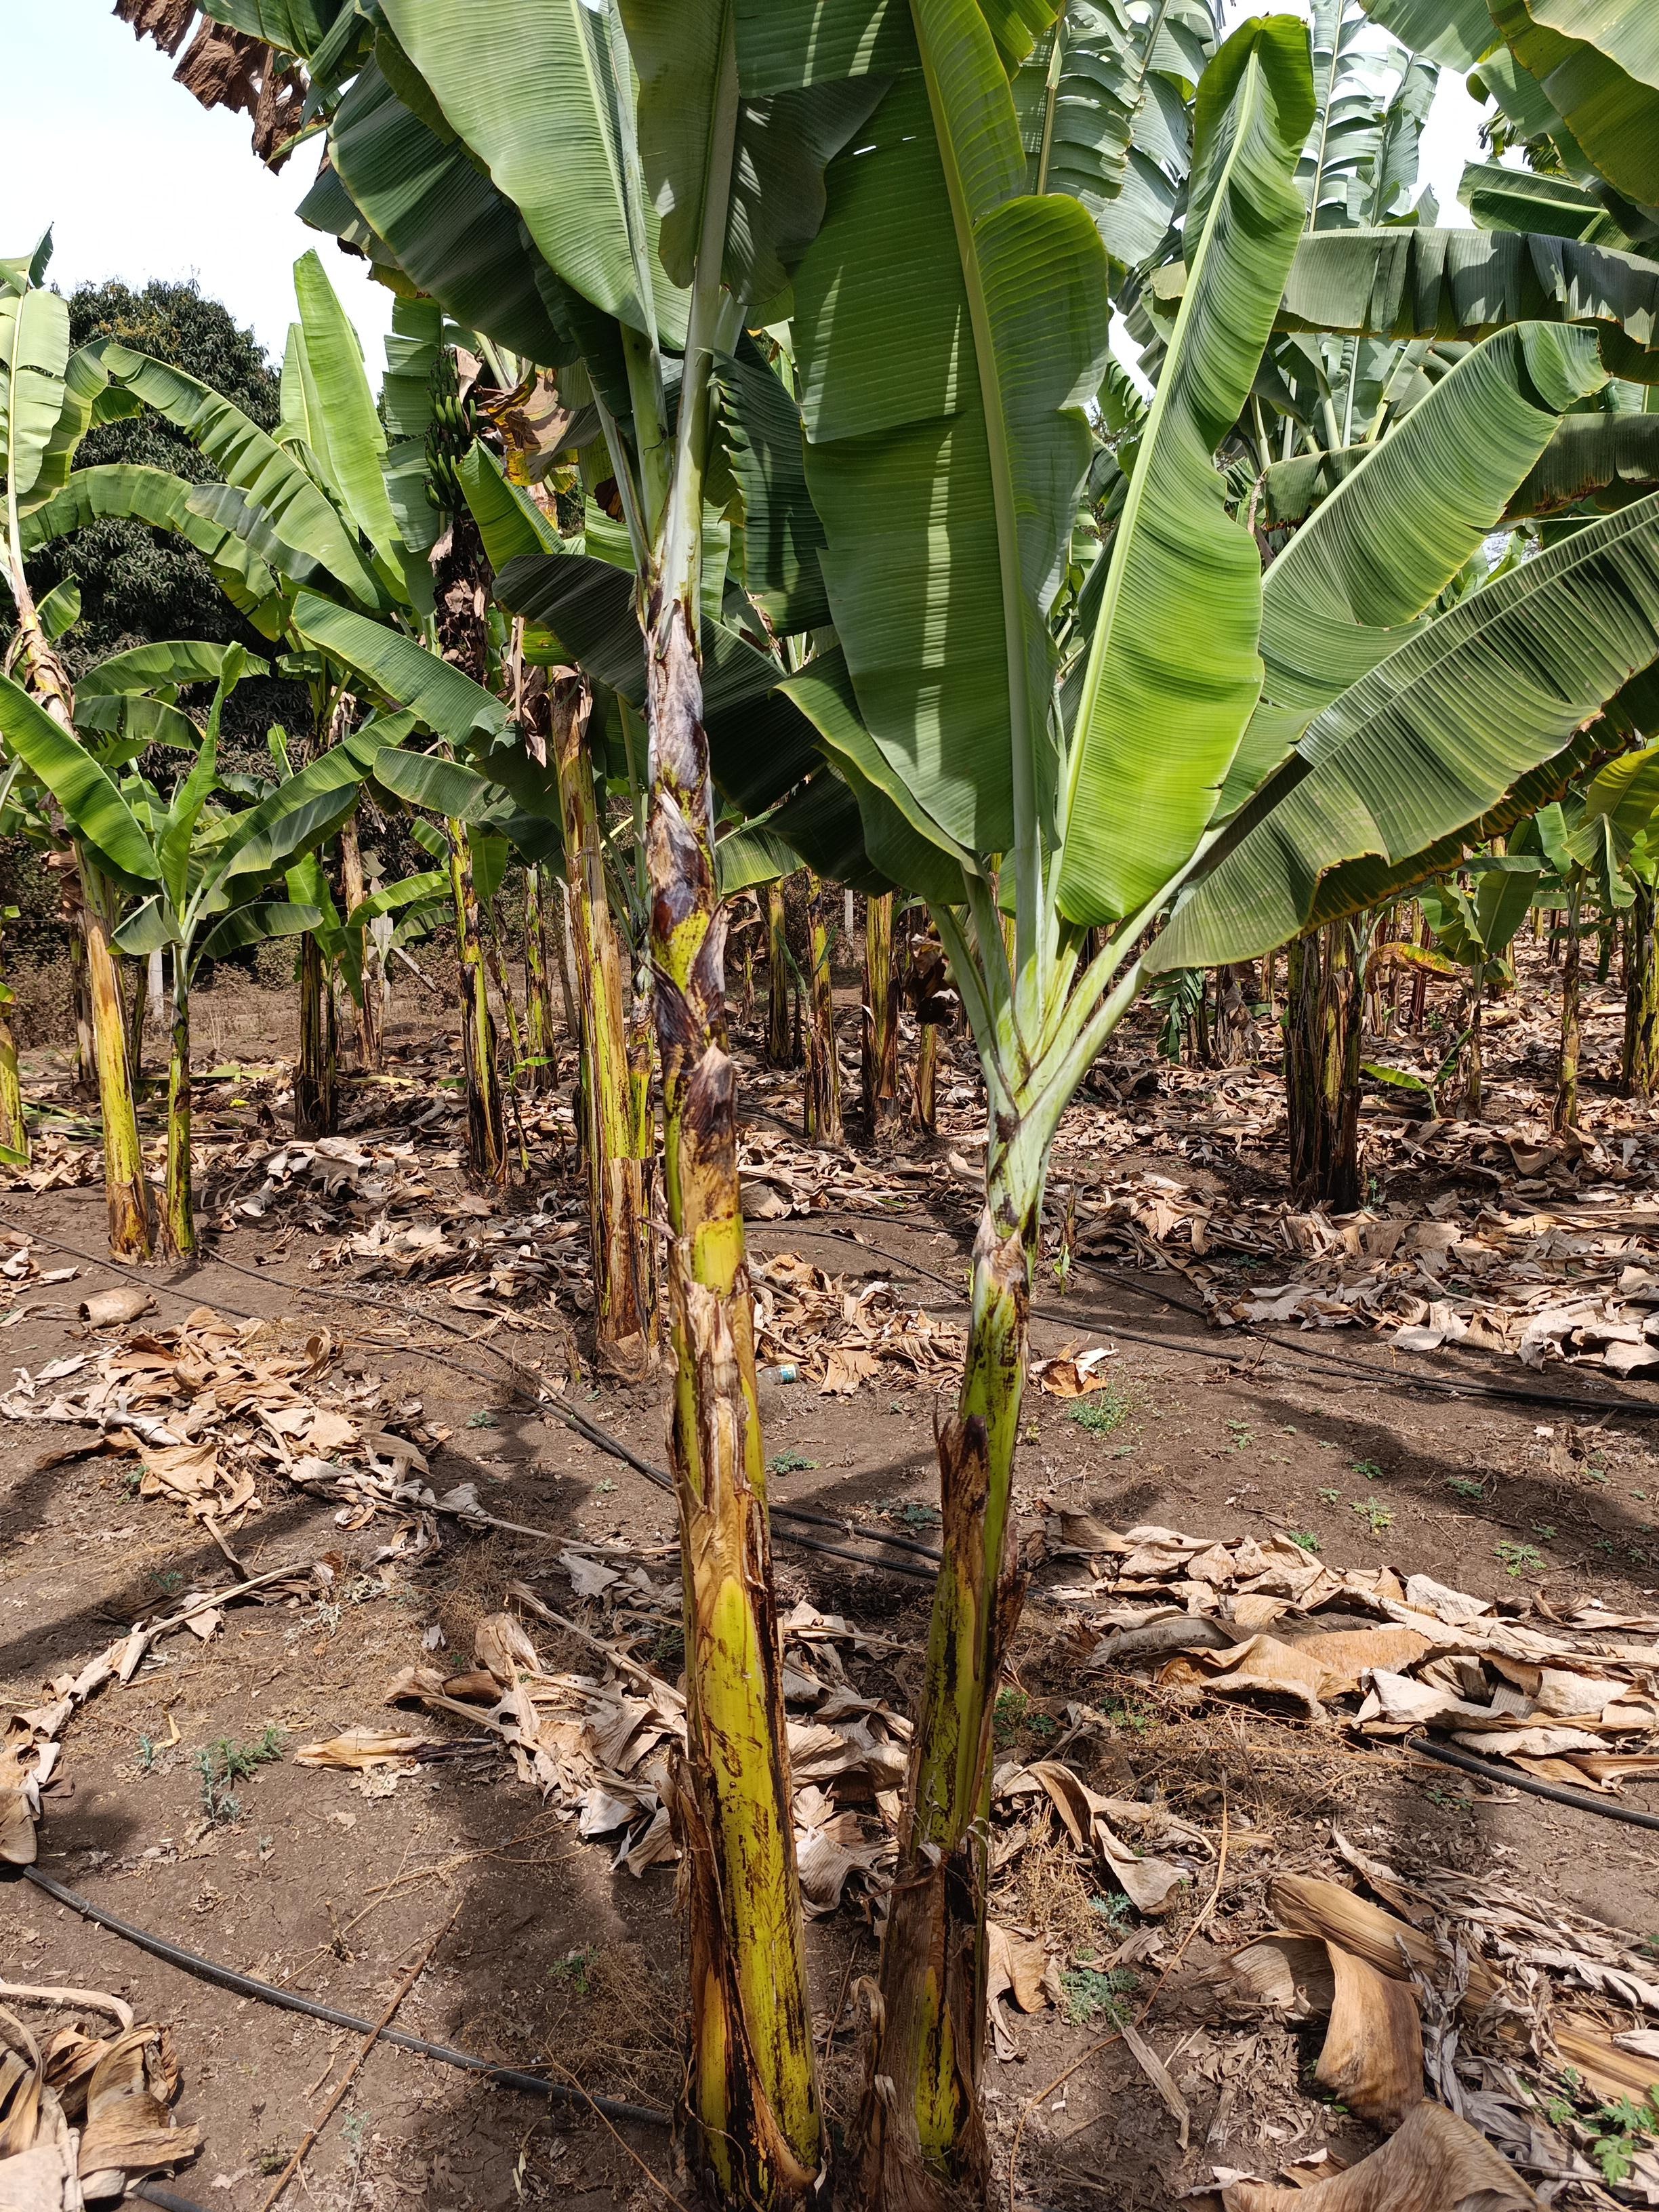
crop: banana
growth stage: vegetative
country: Tanzania
